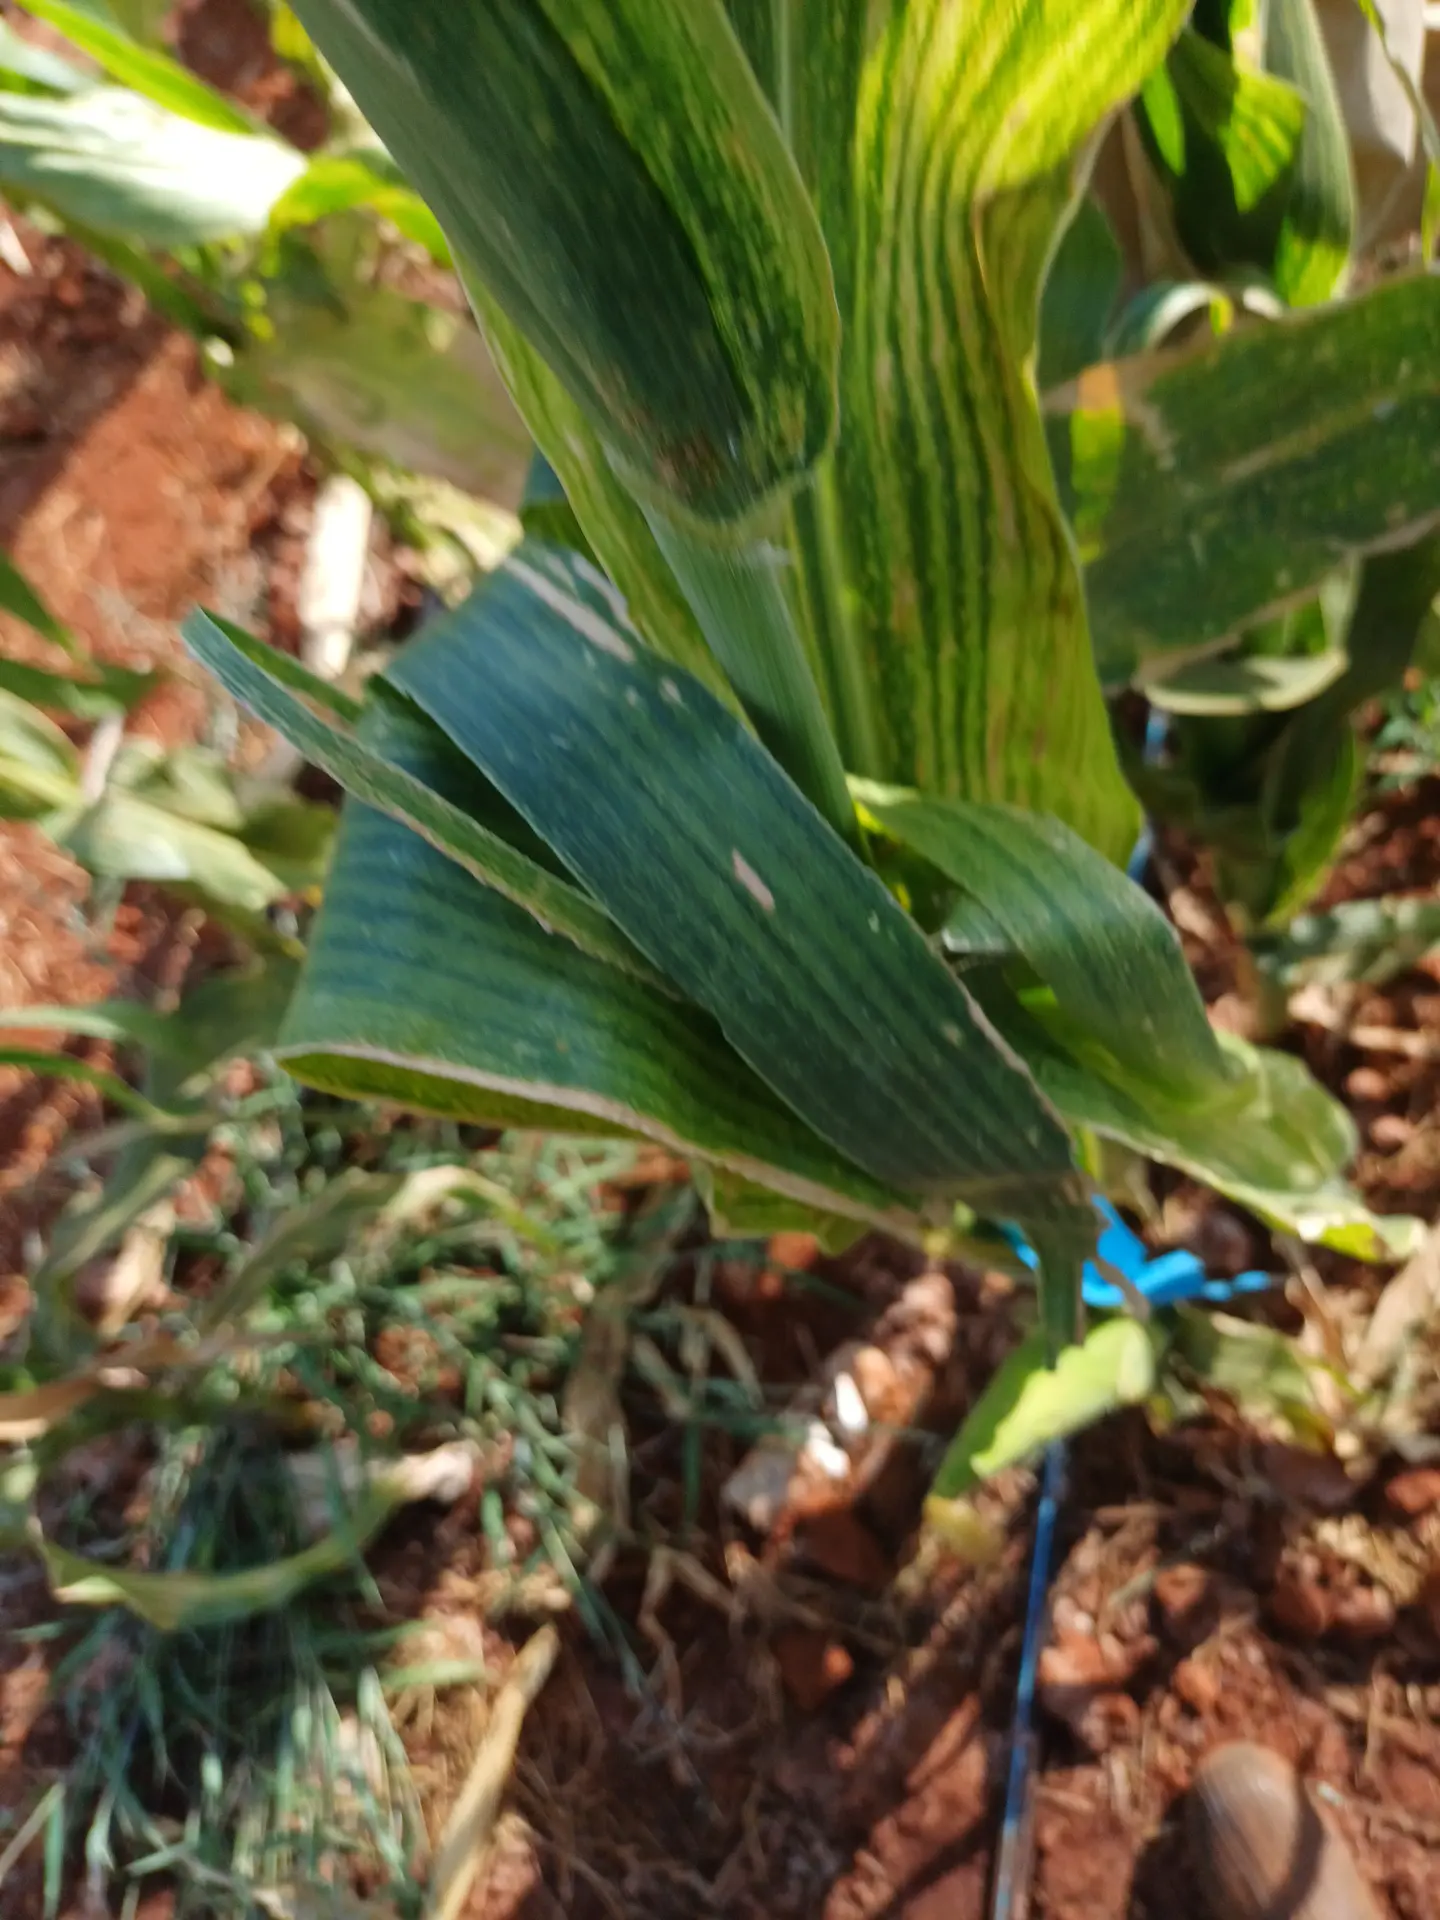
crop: maize
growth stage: flowering
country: Kenya
